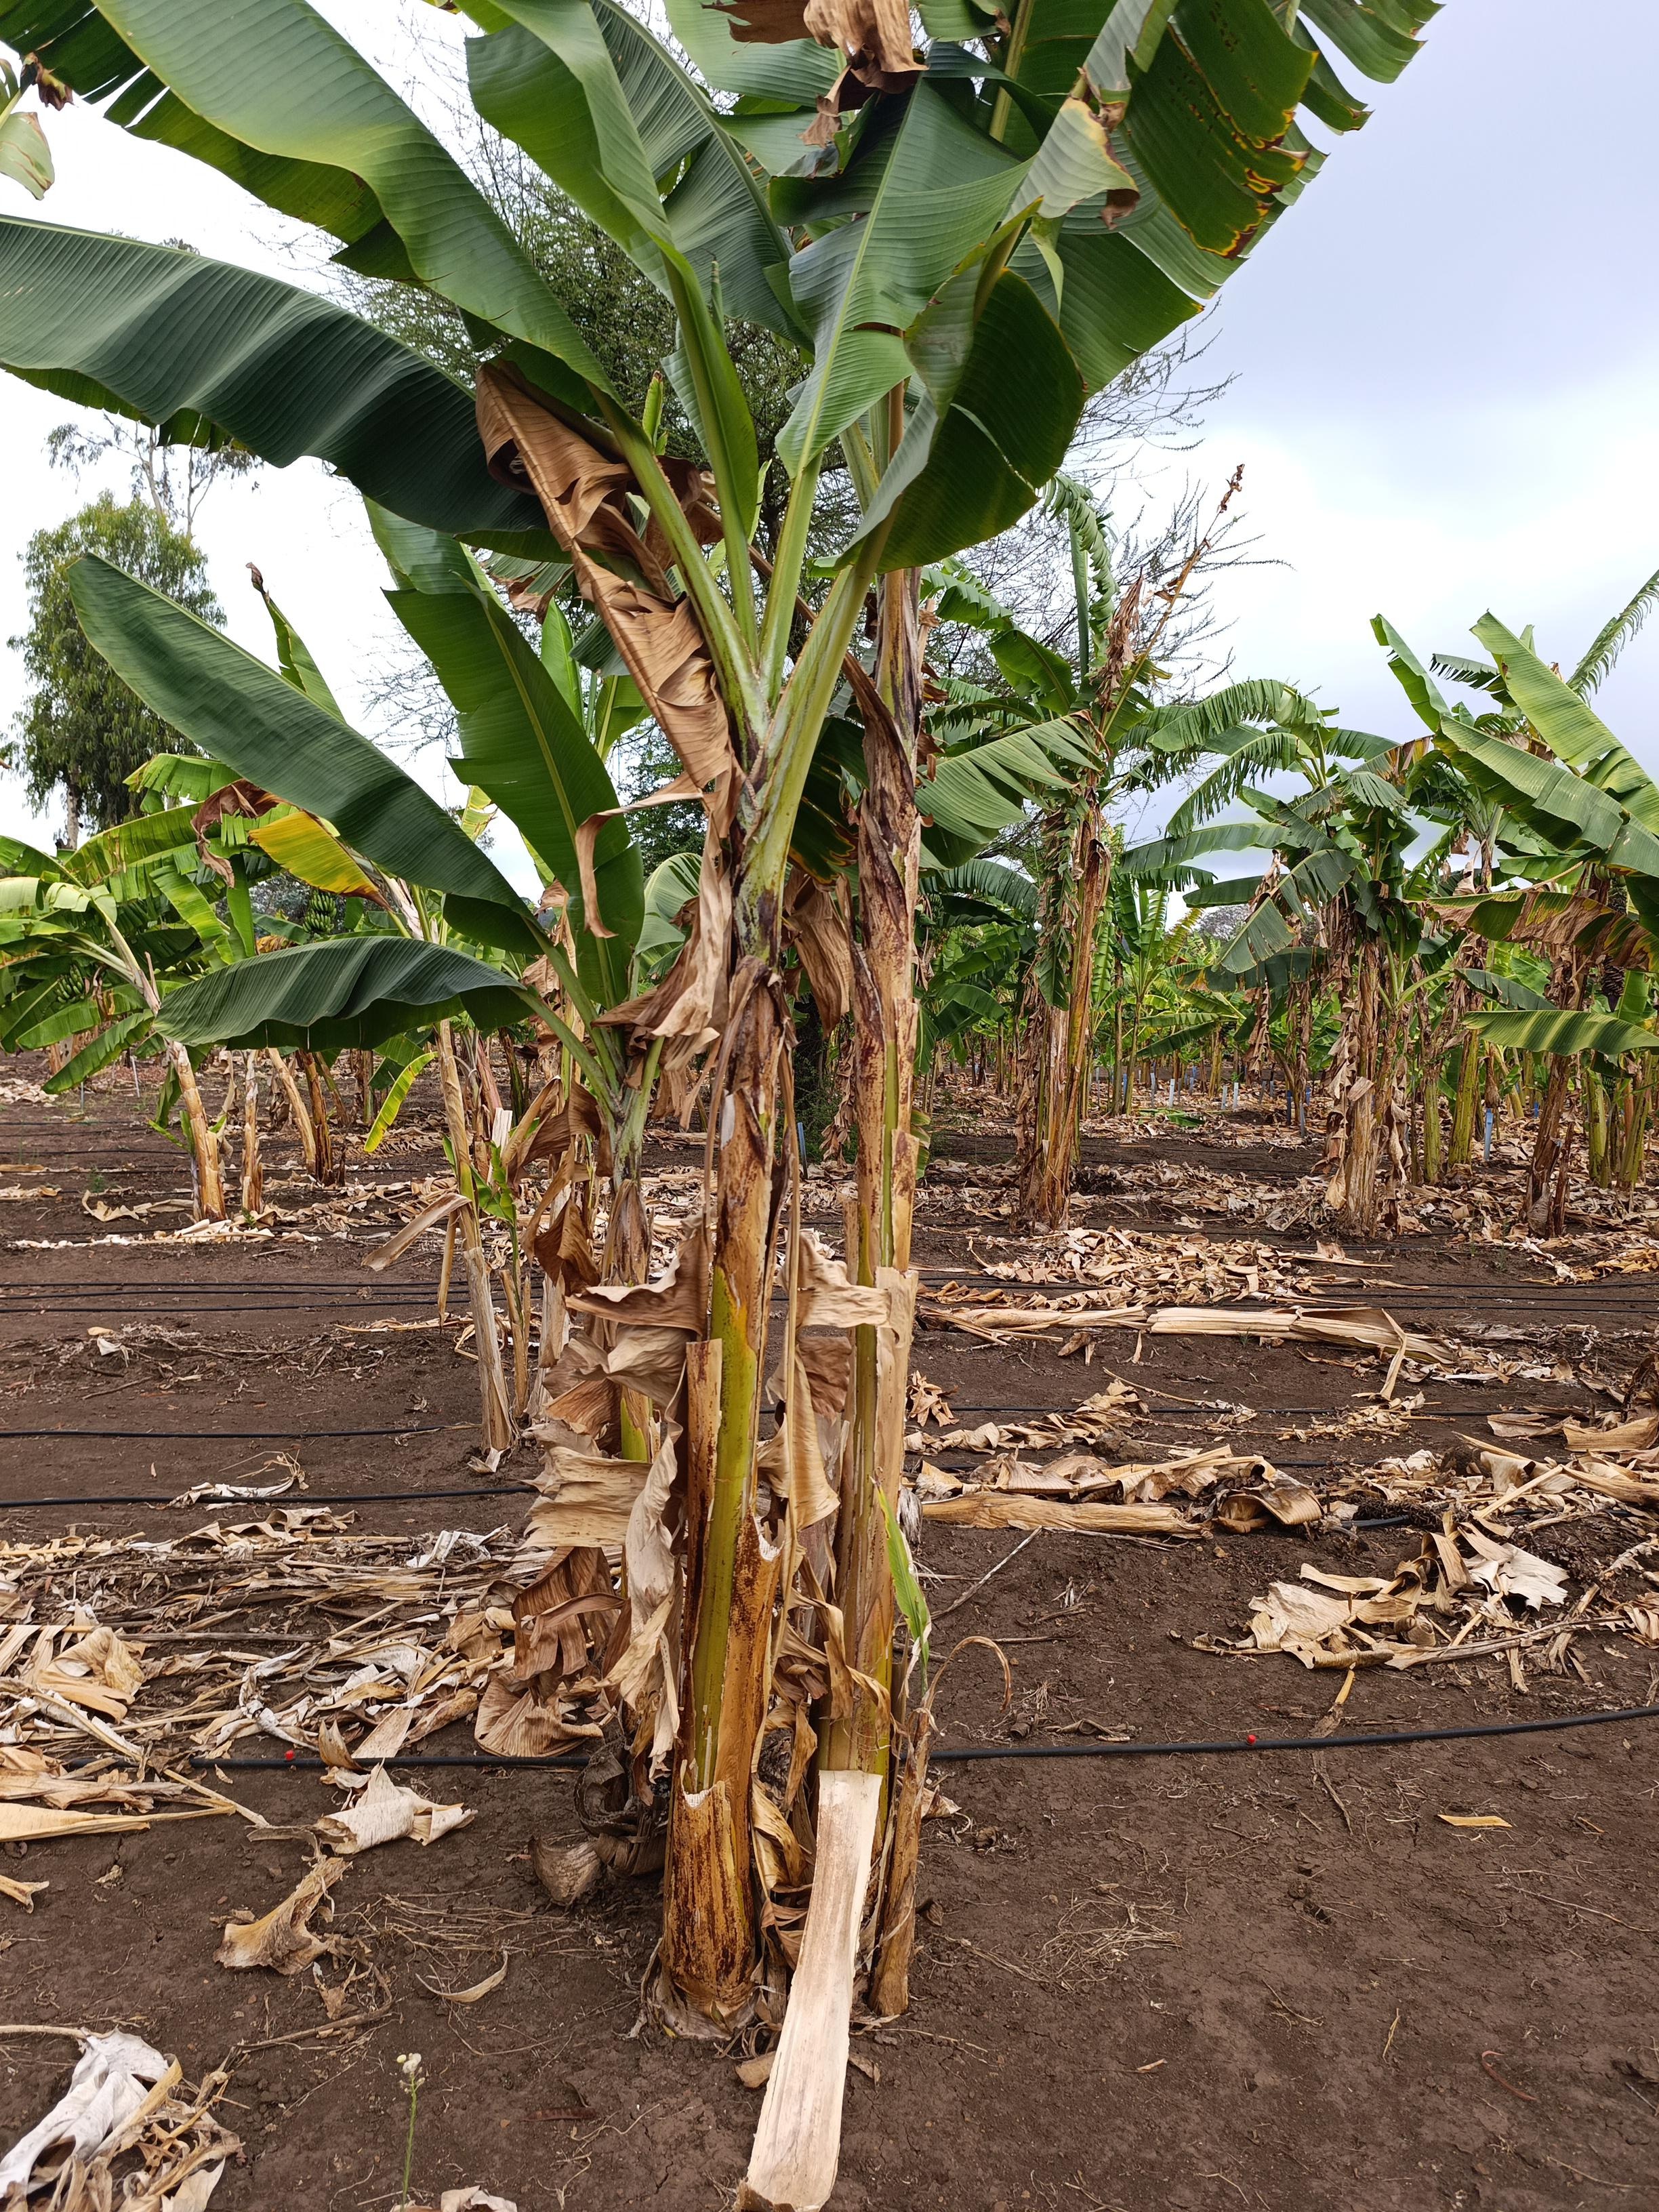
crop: banana
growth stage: vegetative
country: Tanzania
